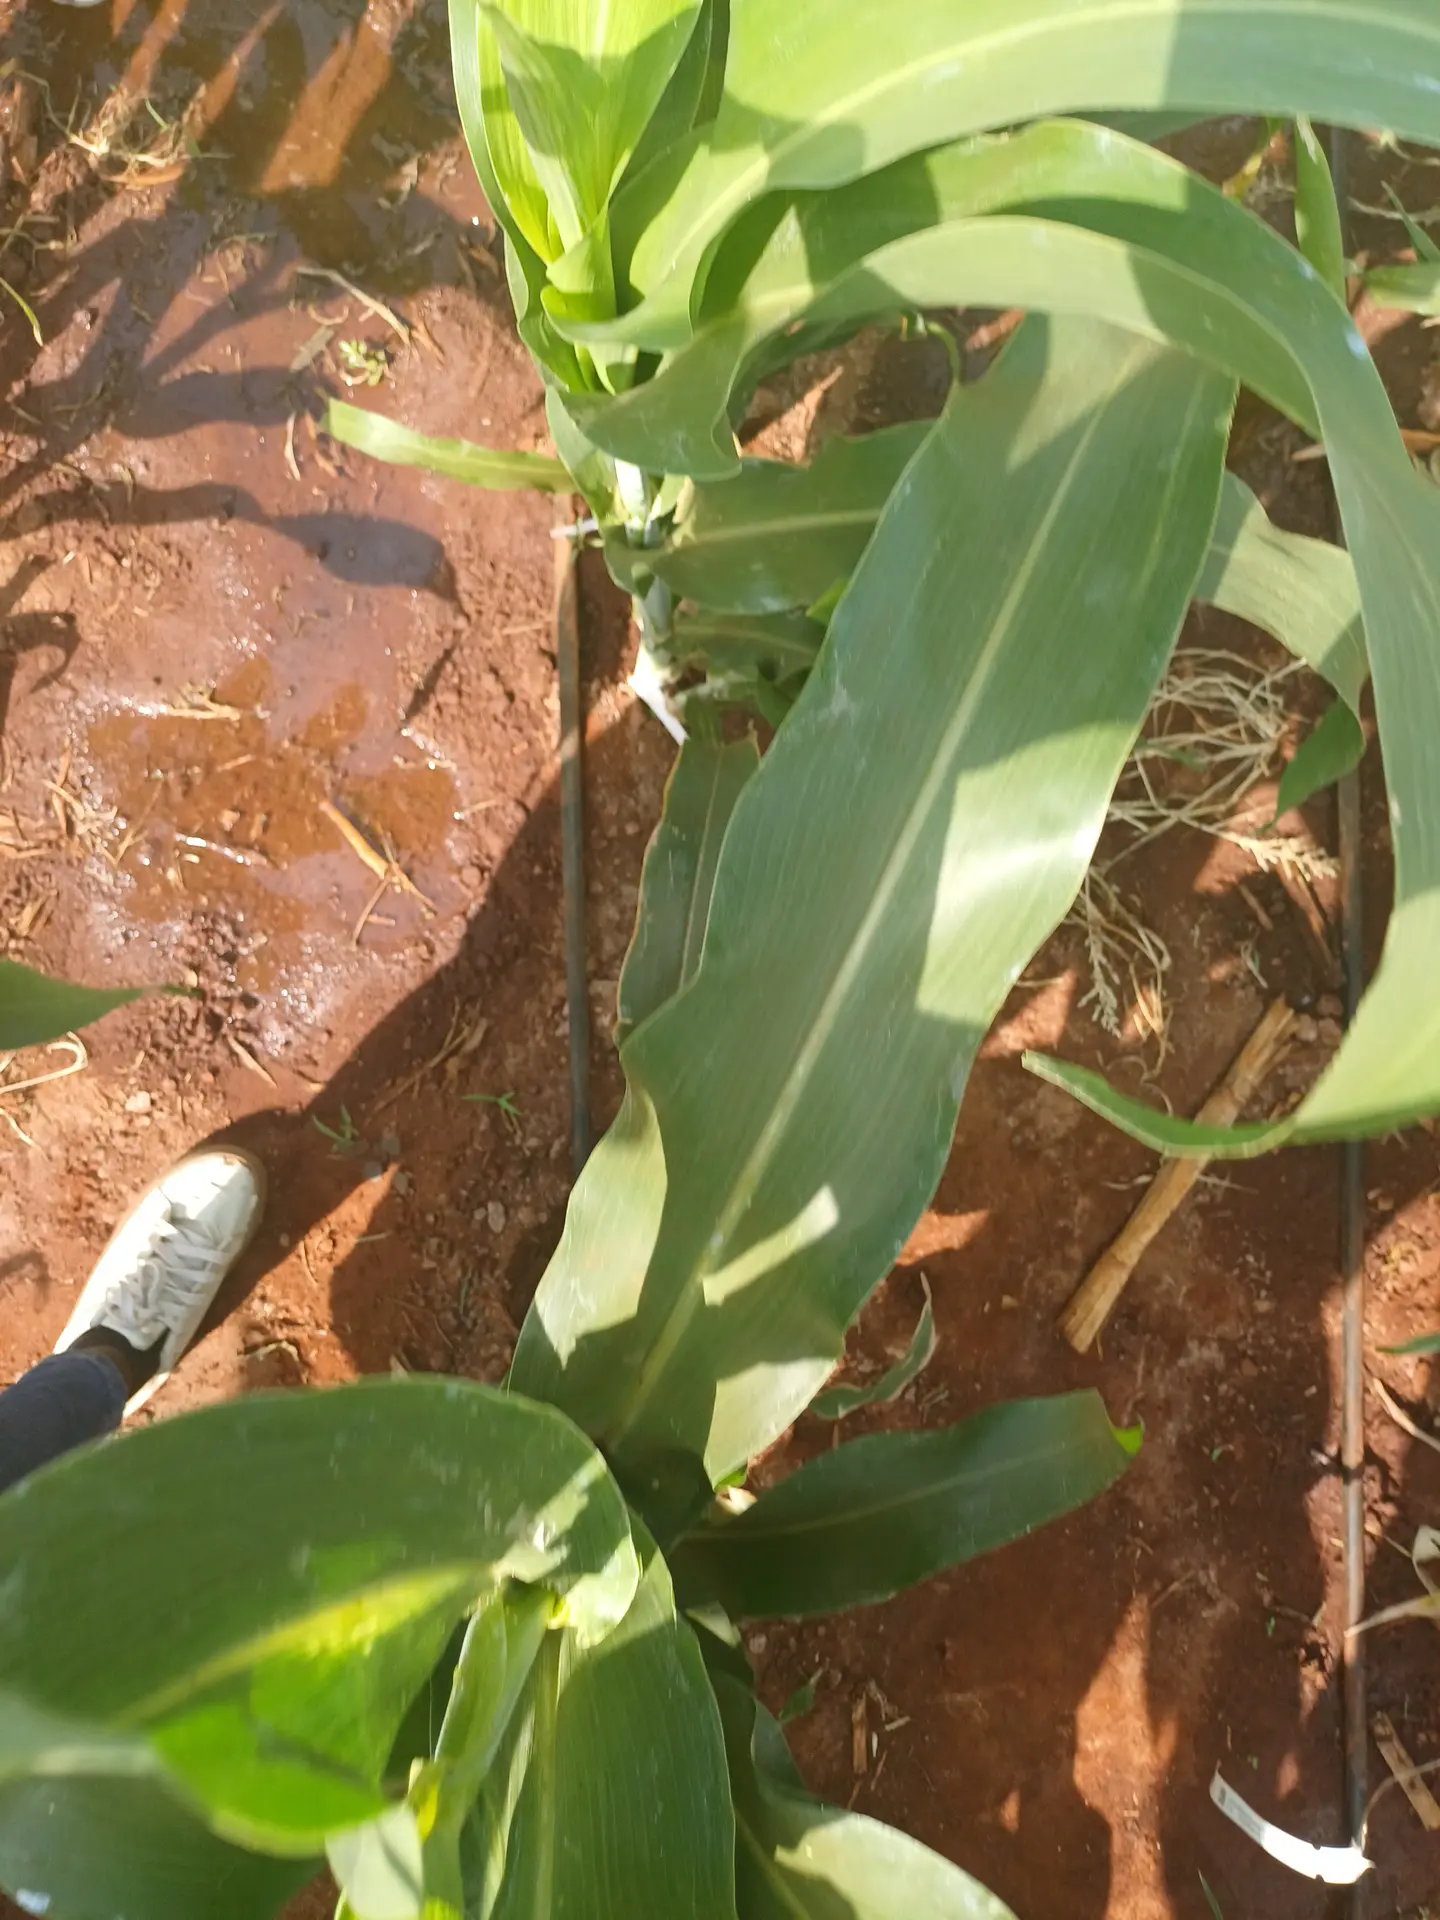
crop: sorghum
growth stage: vegetative
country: Kenya
